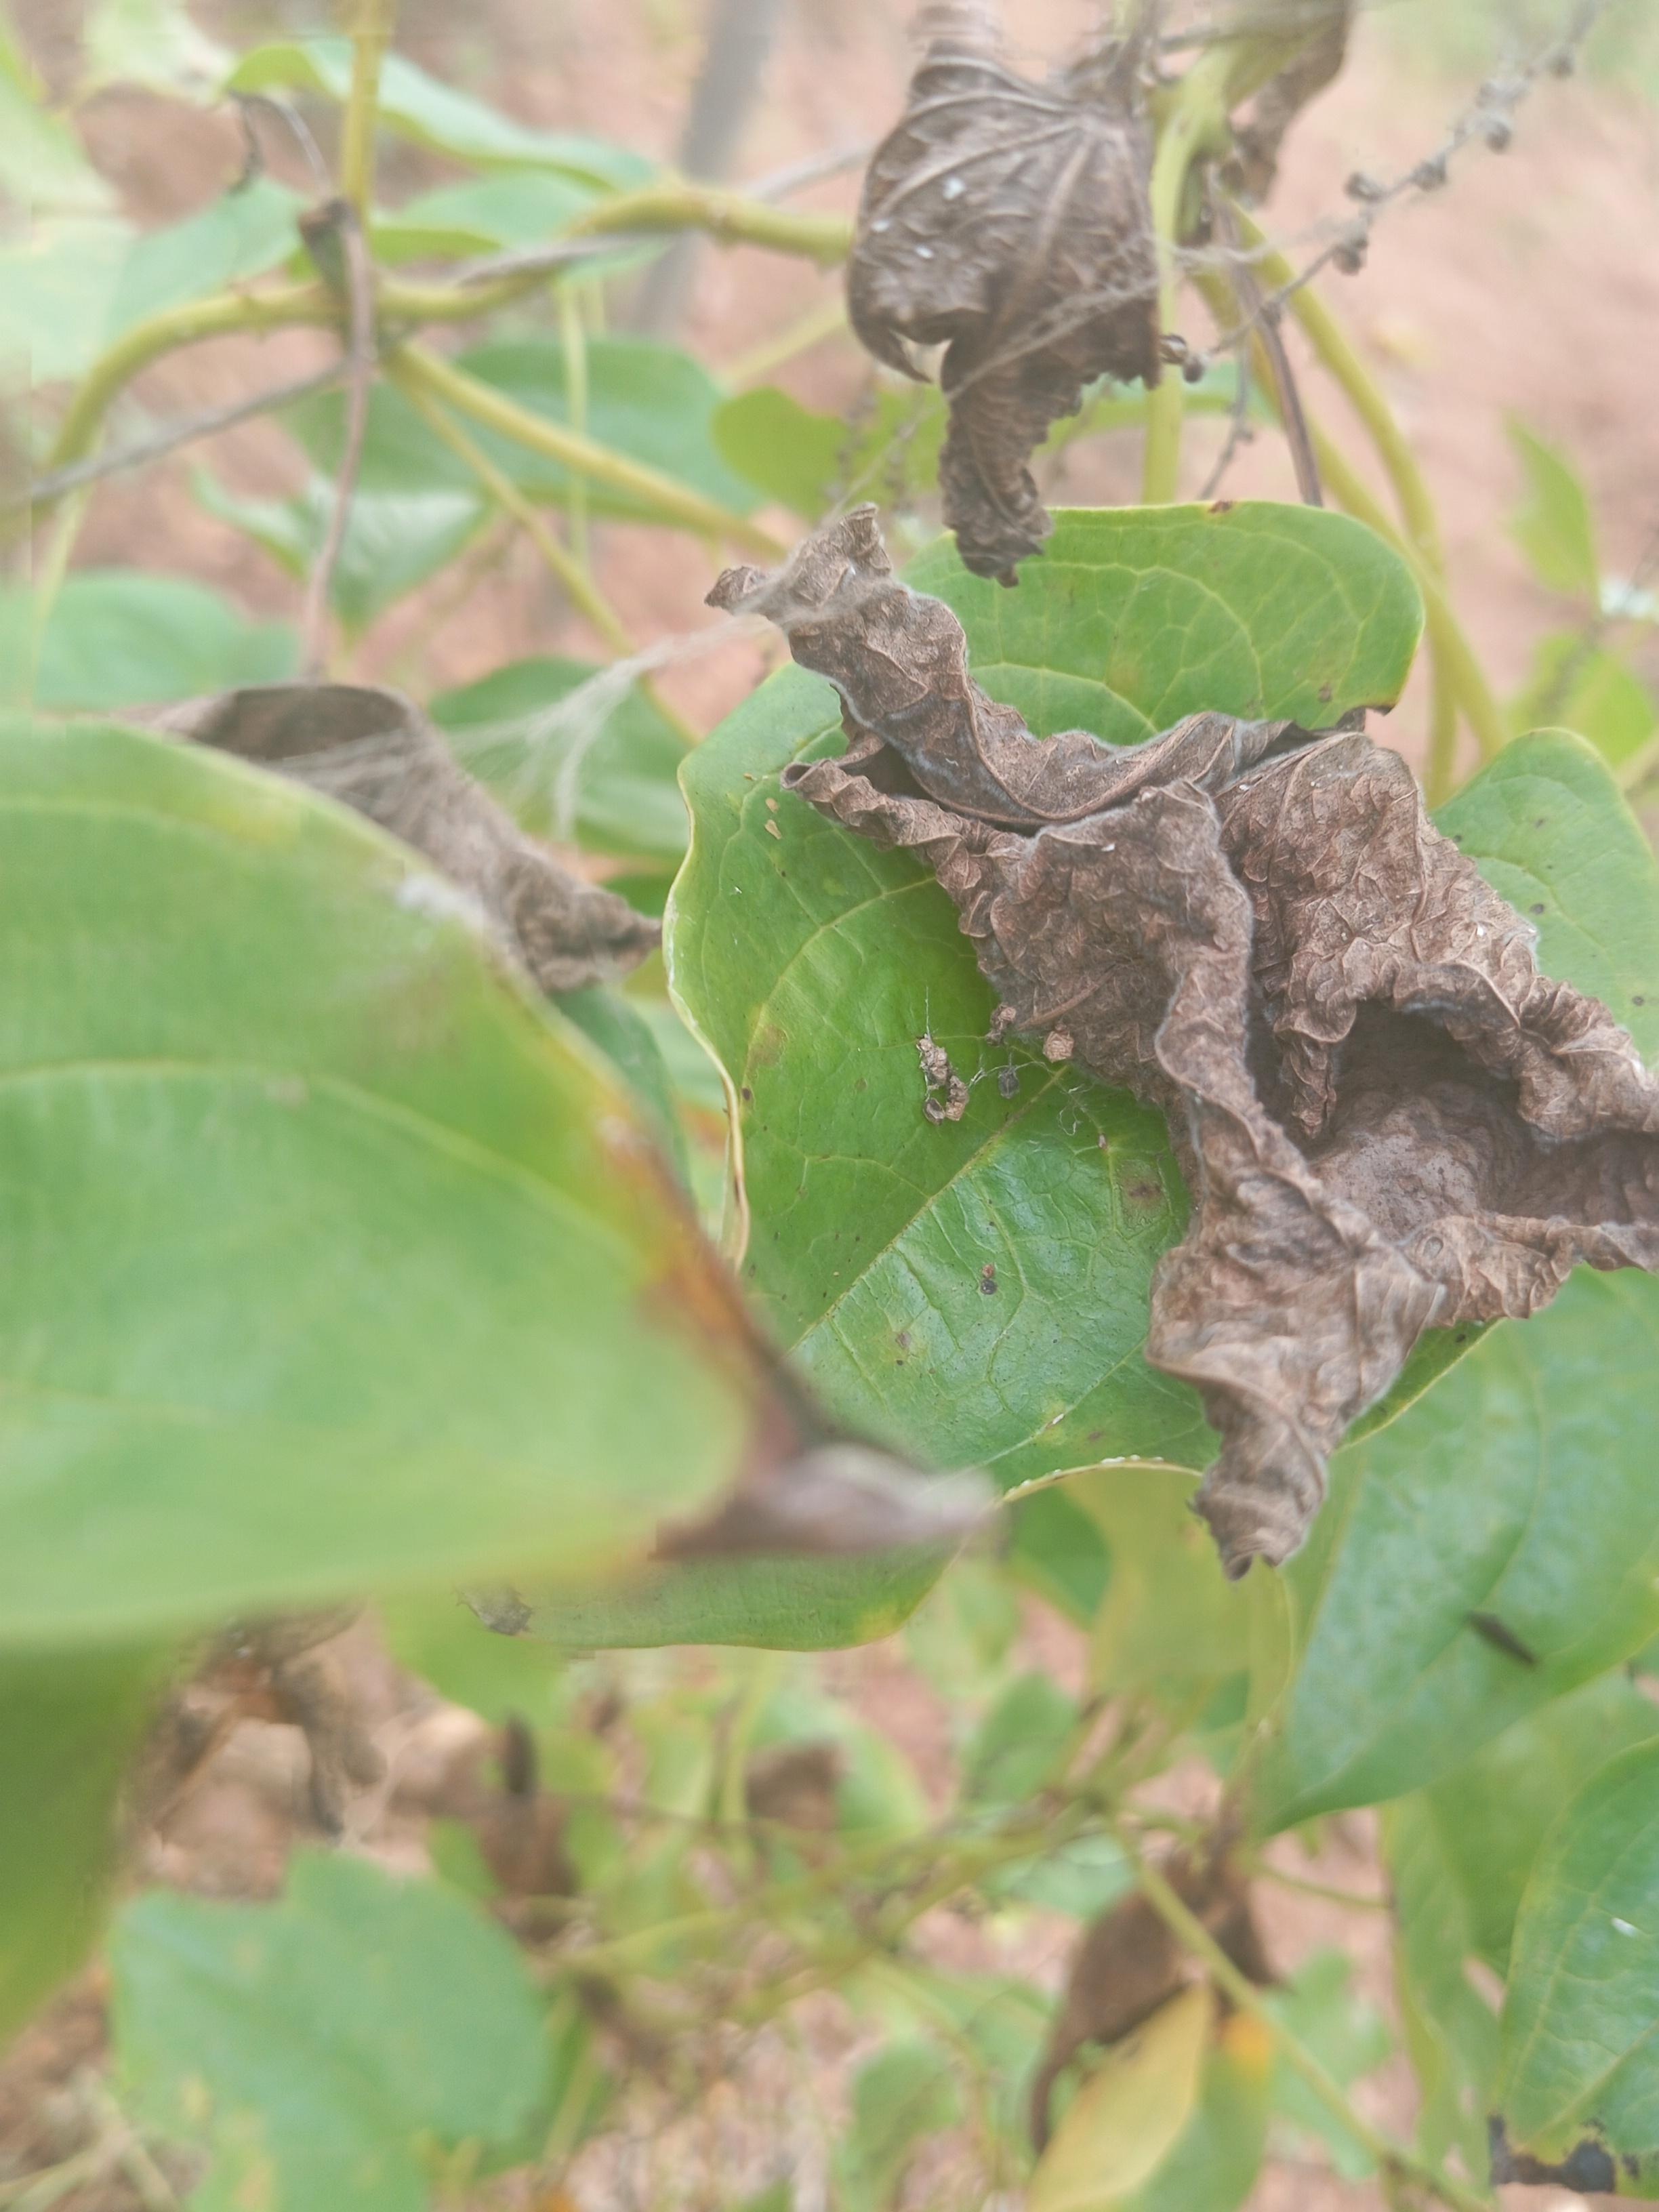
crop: yam
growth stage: maturity
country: Nigeria
